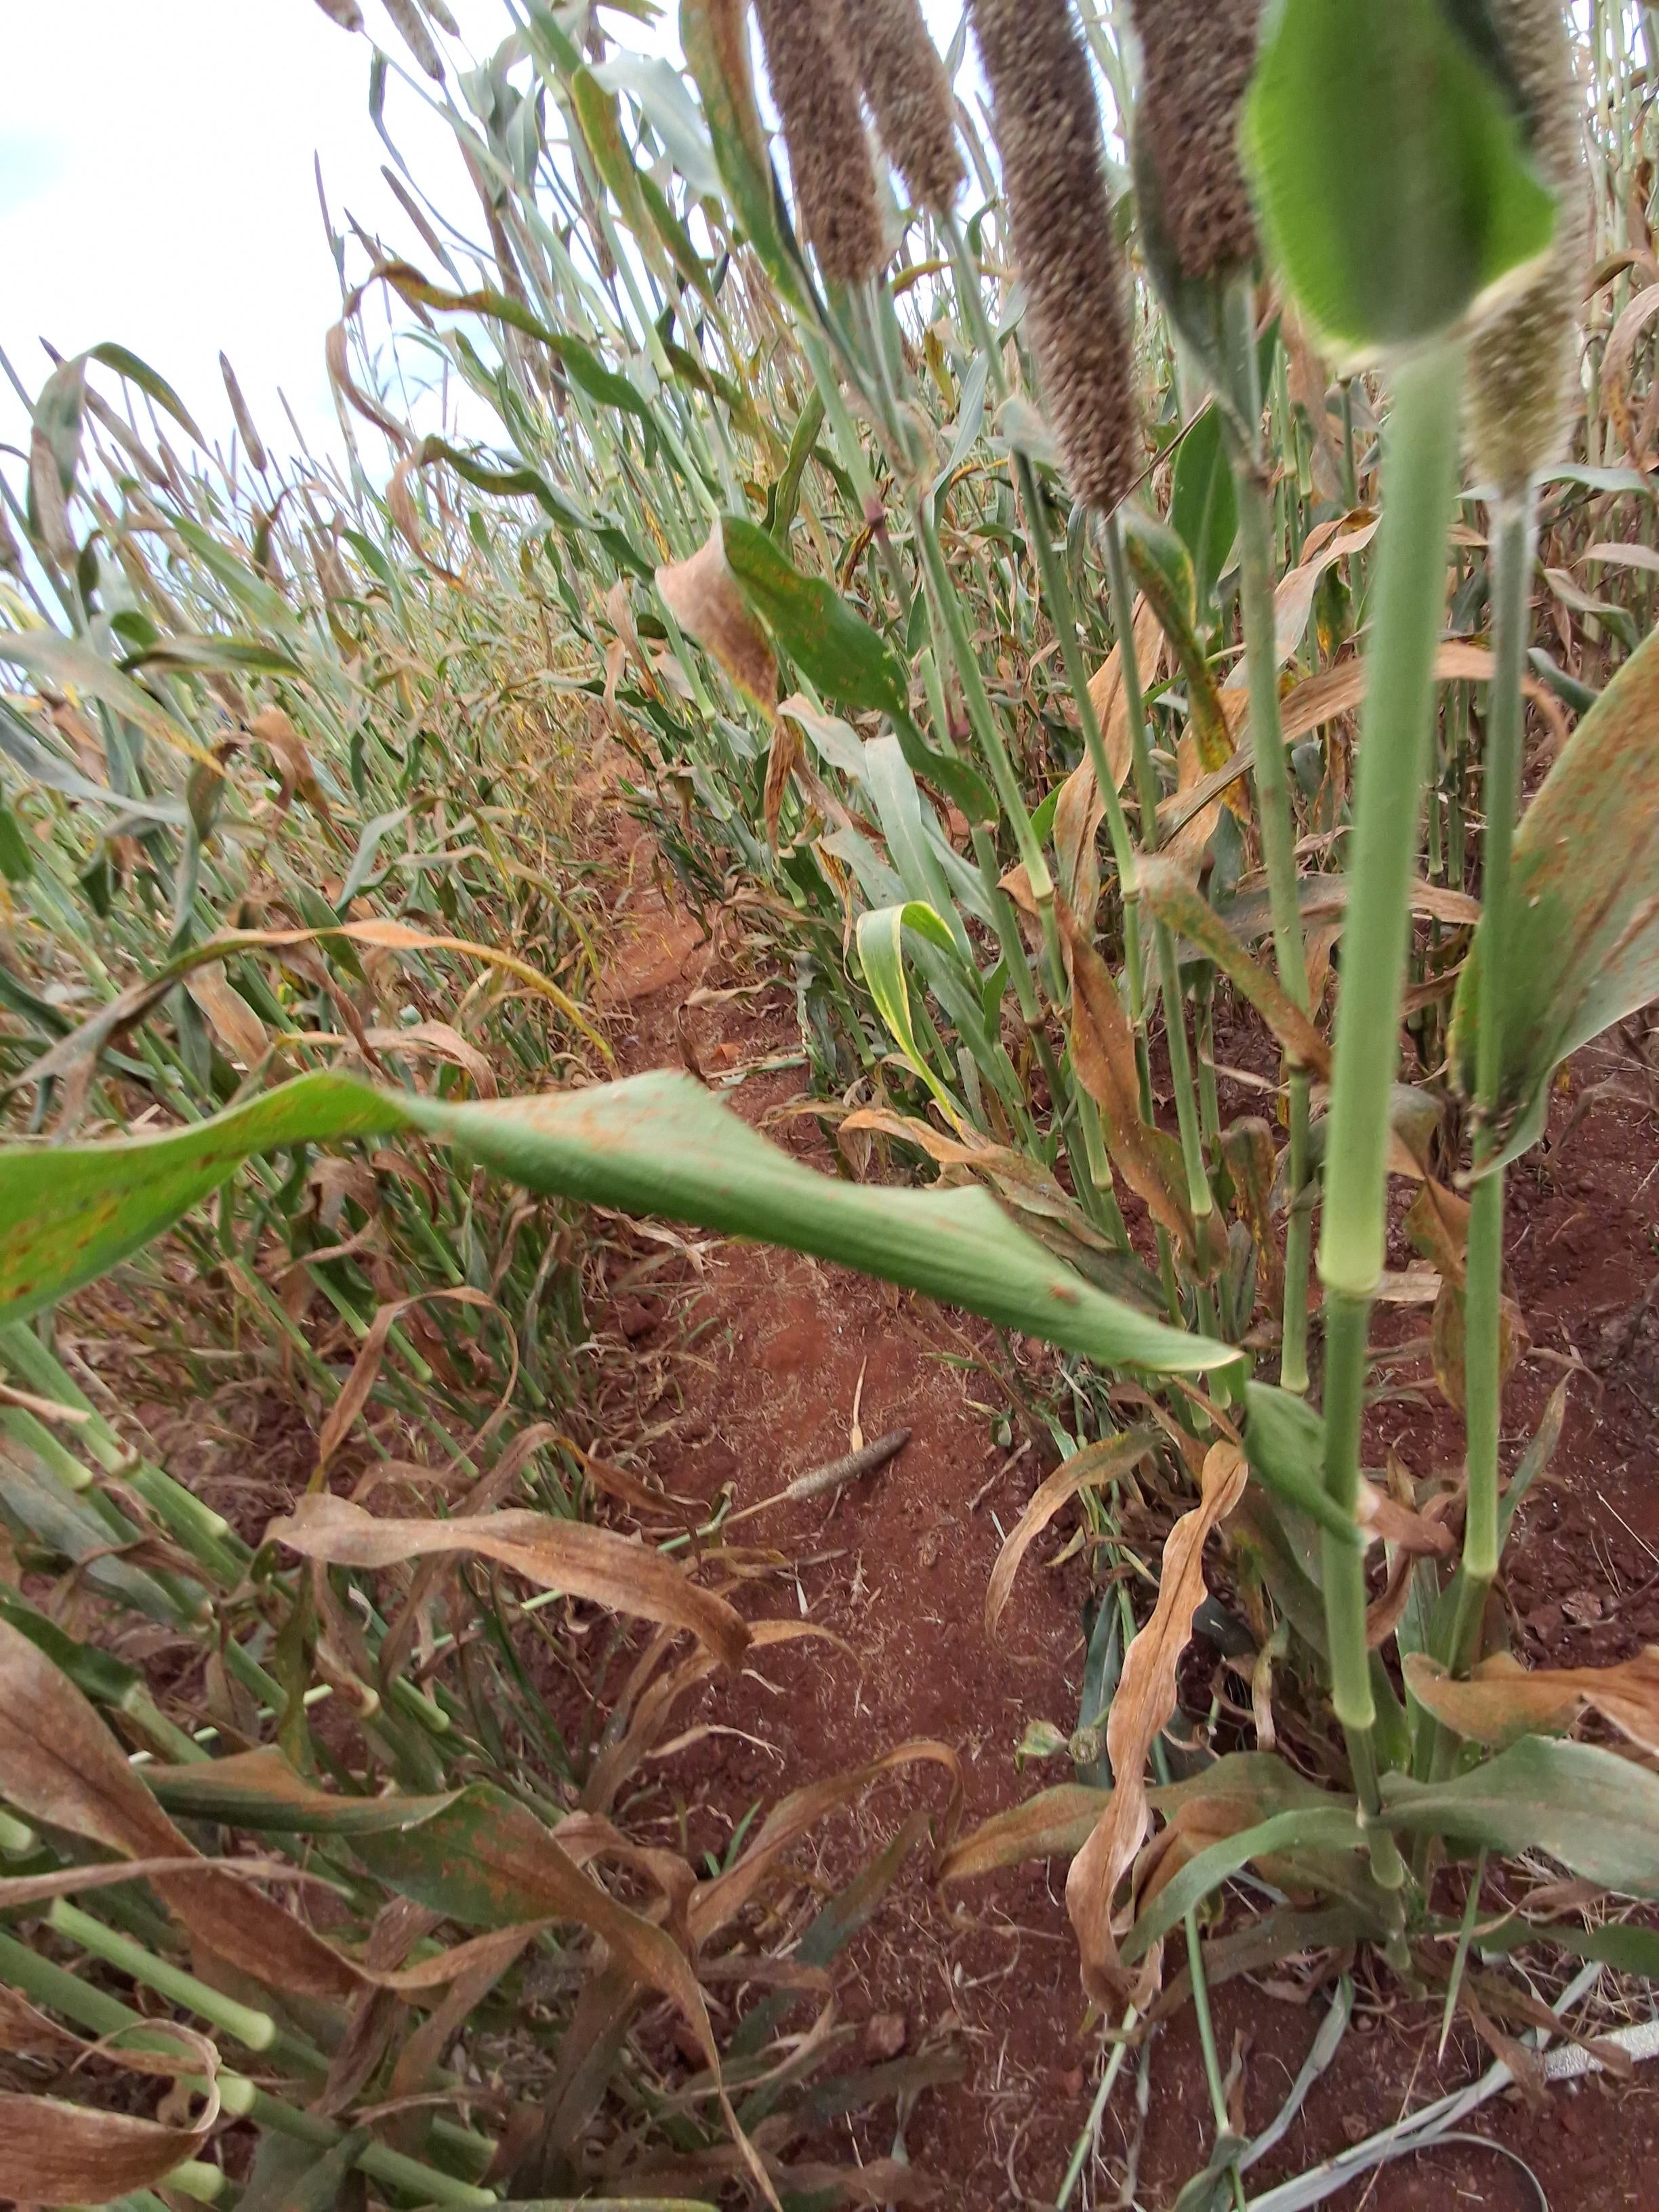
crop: pearl millet
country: Kenya
